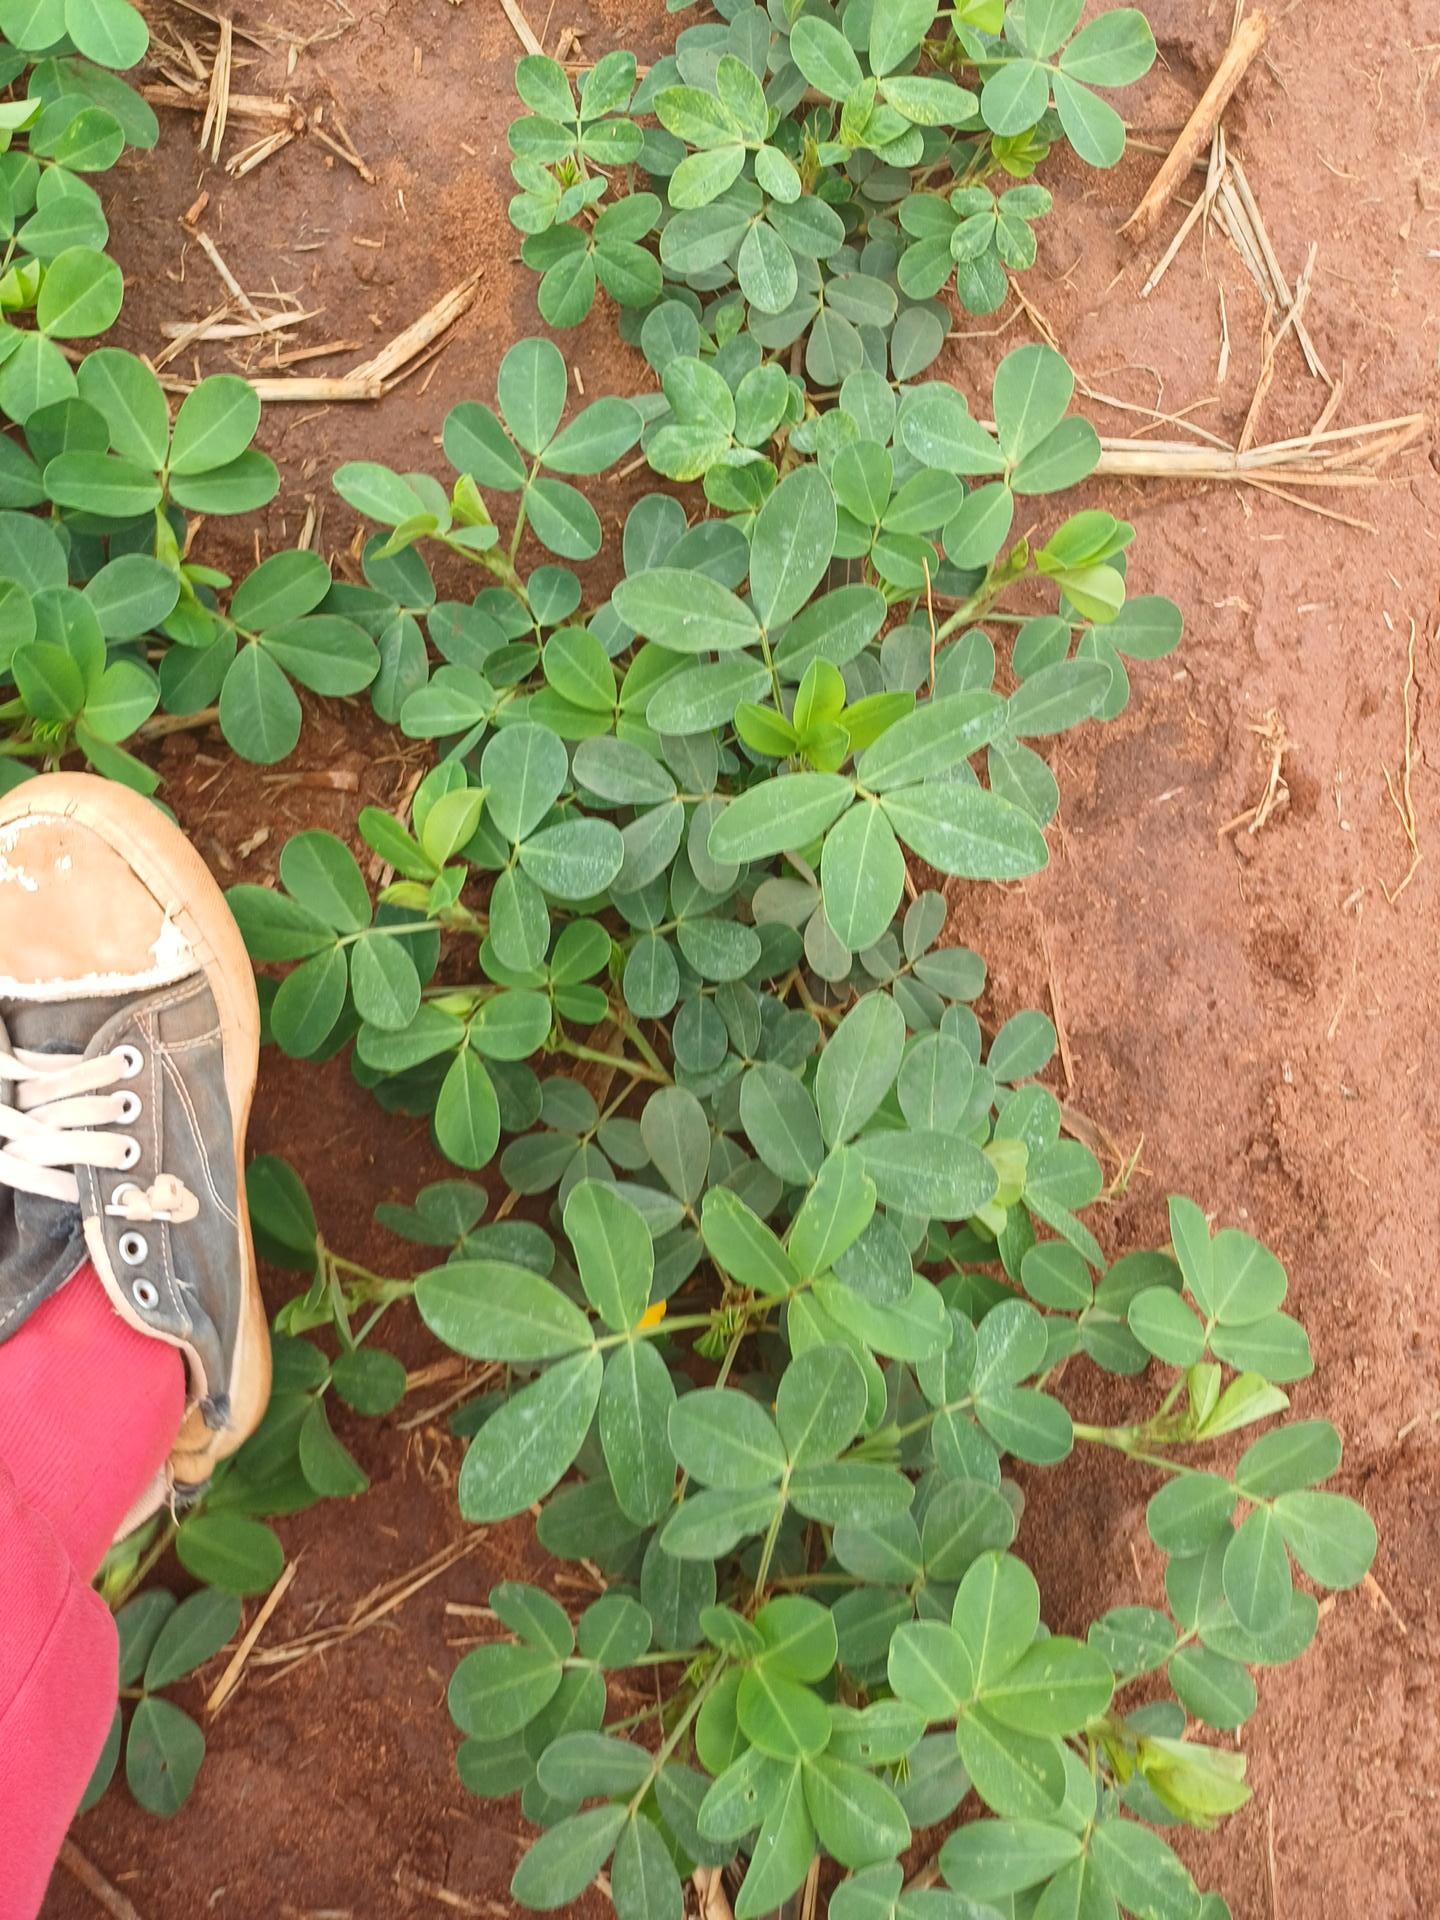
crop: groundnut
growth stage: flowering
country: Kenya
